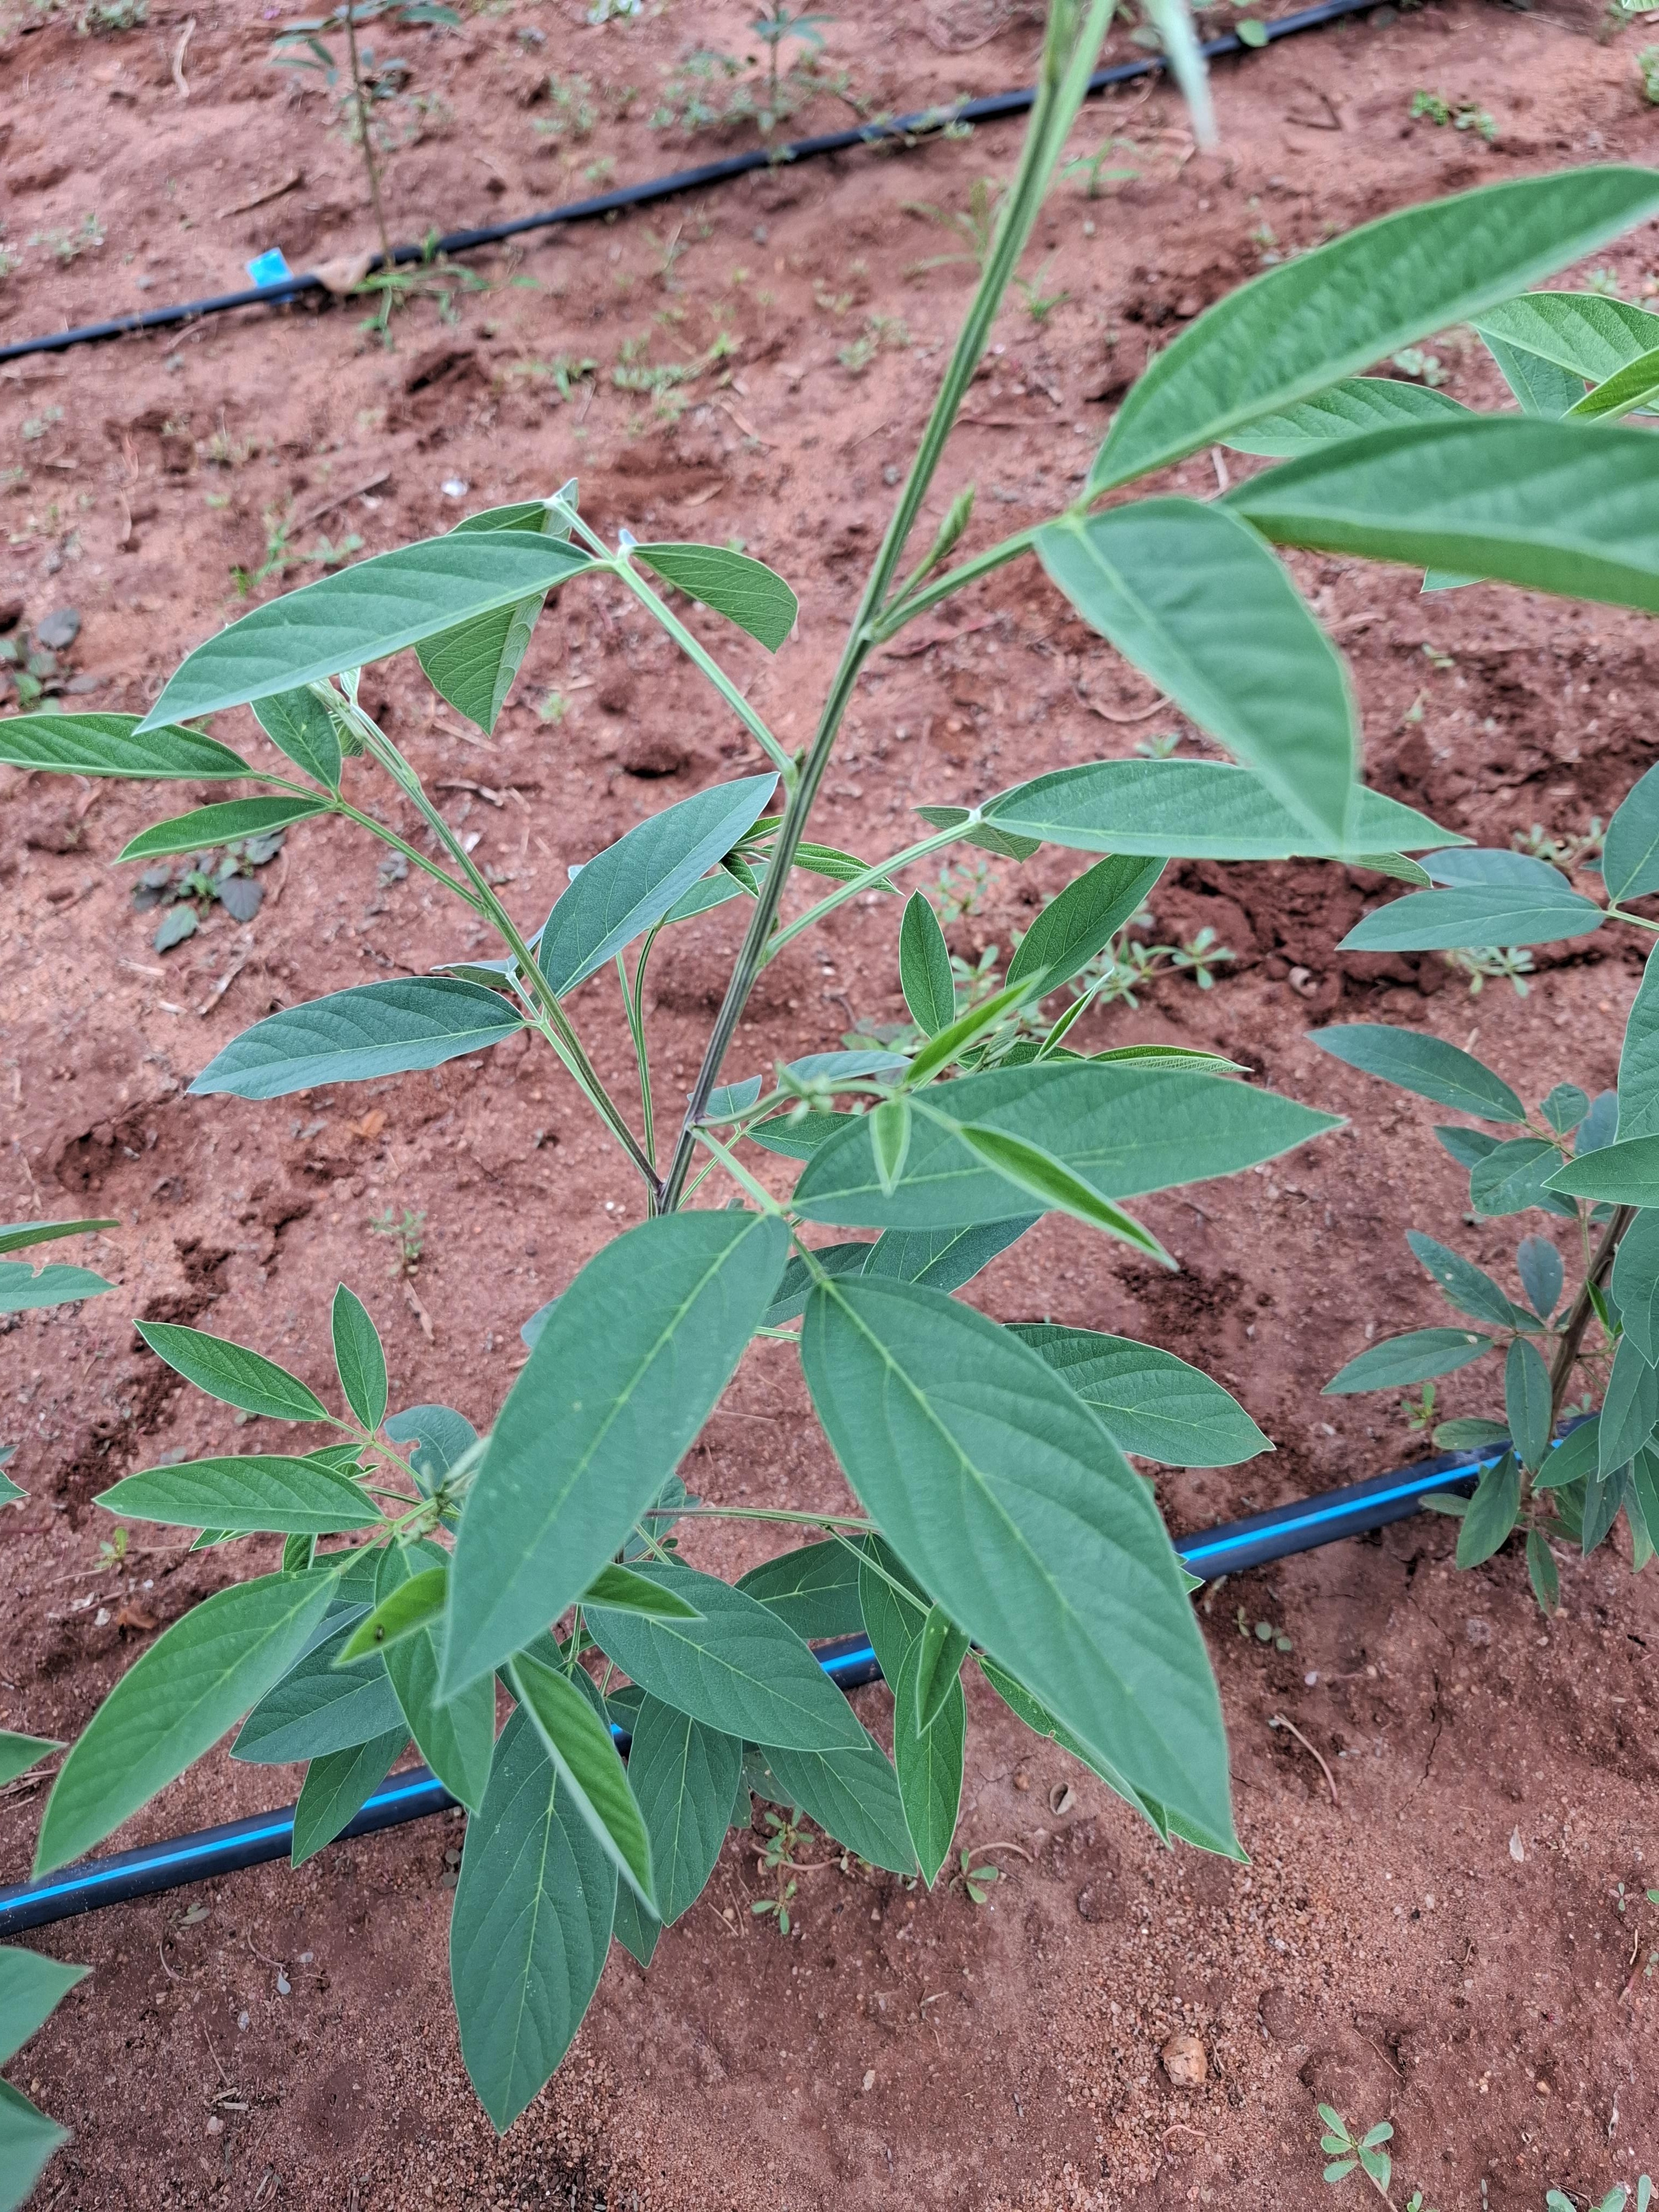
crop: pigeonpea
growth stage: flowering
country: Kenya
